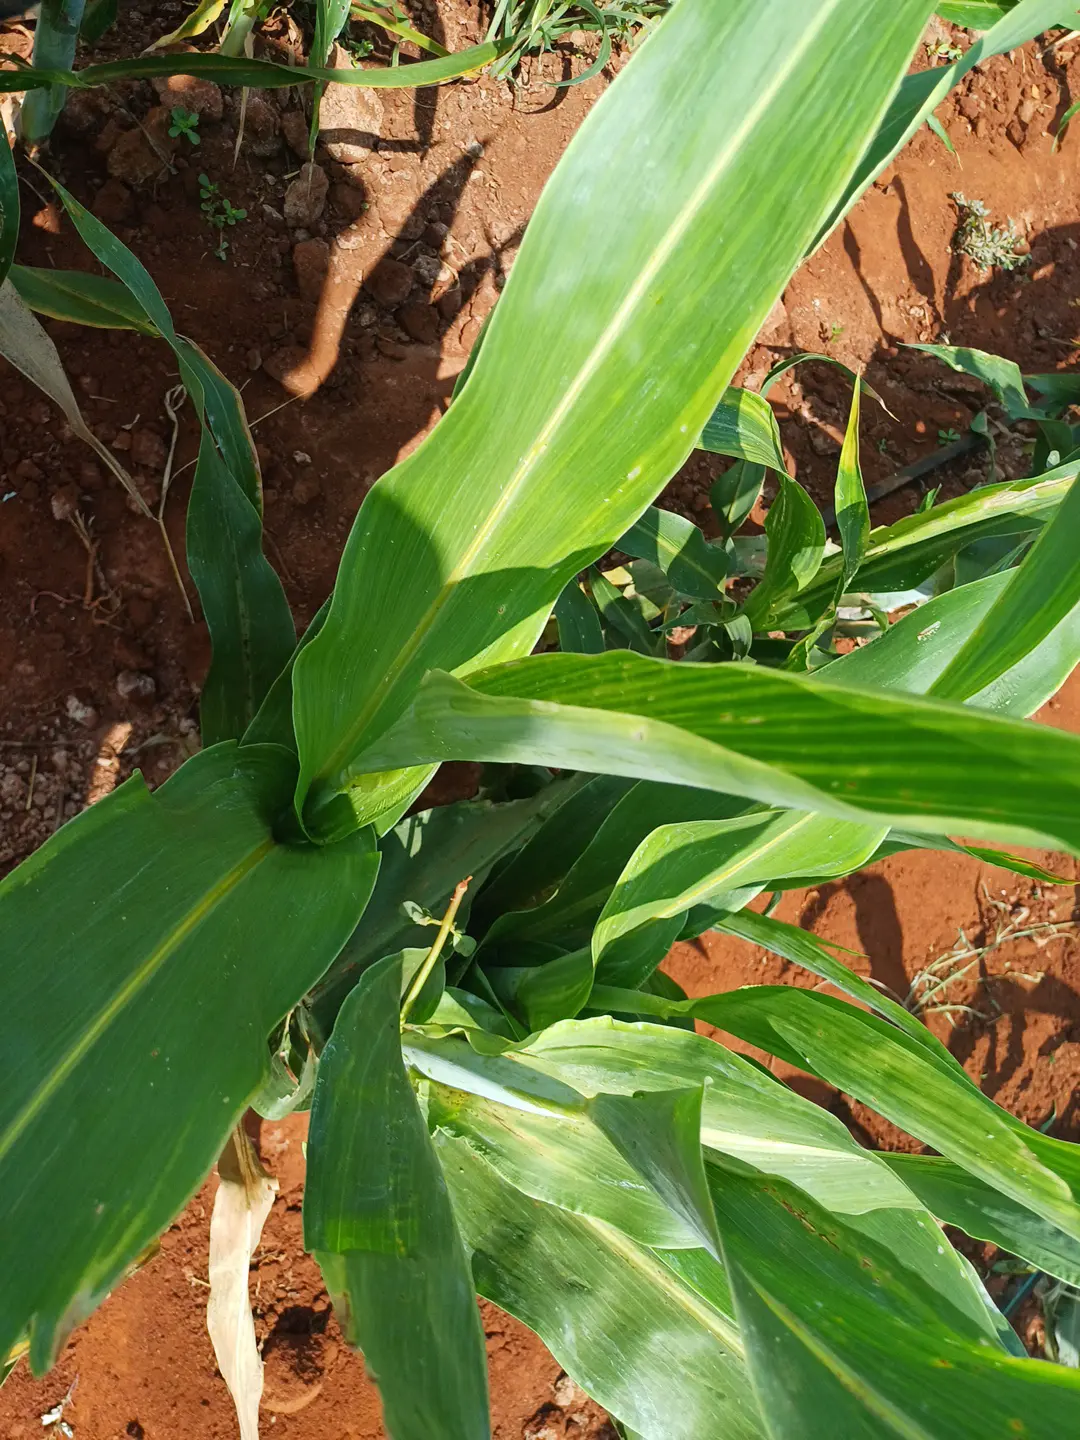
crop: sorghum
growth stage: vegetative
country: Kenya
